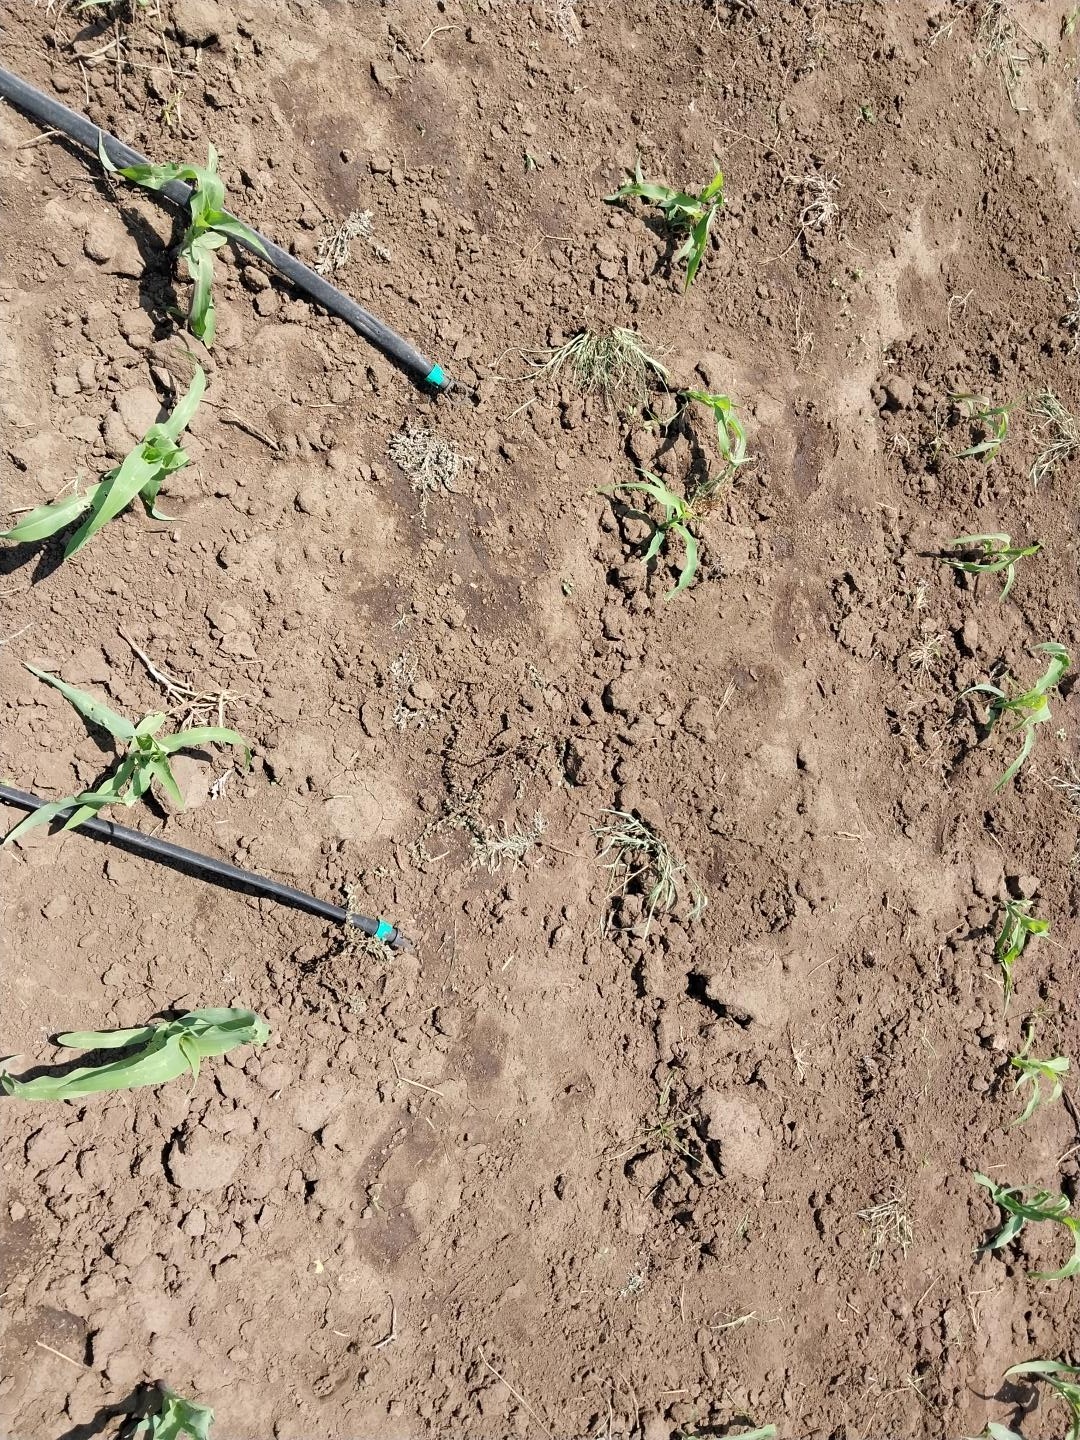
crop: maize
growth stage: vegetative
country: Tanzania
